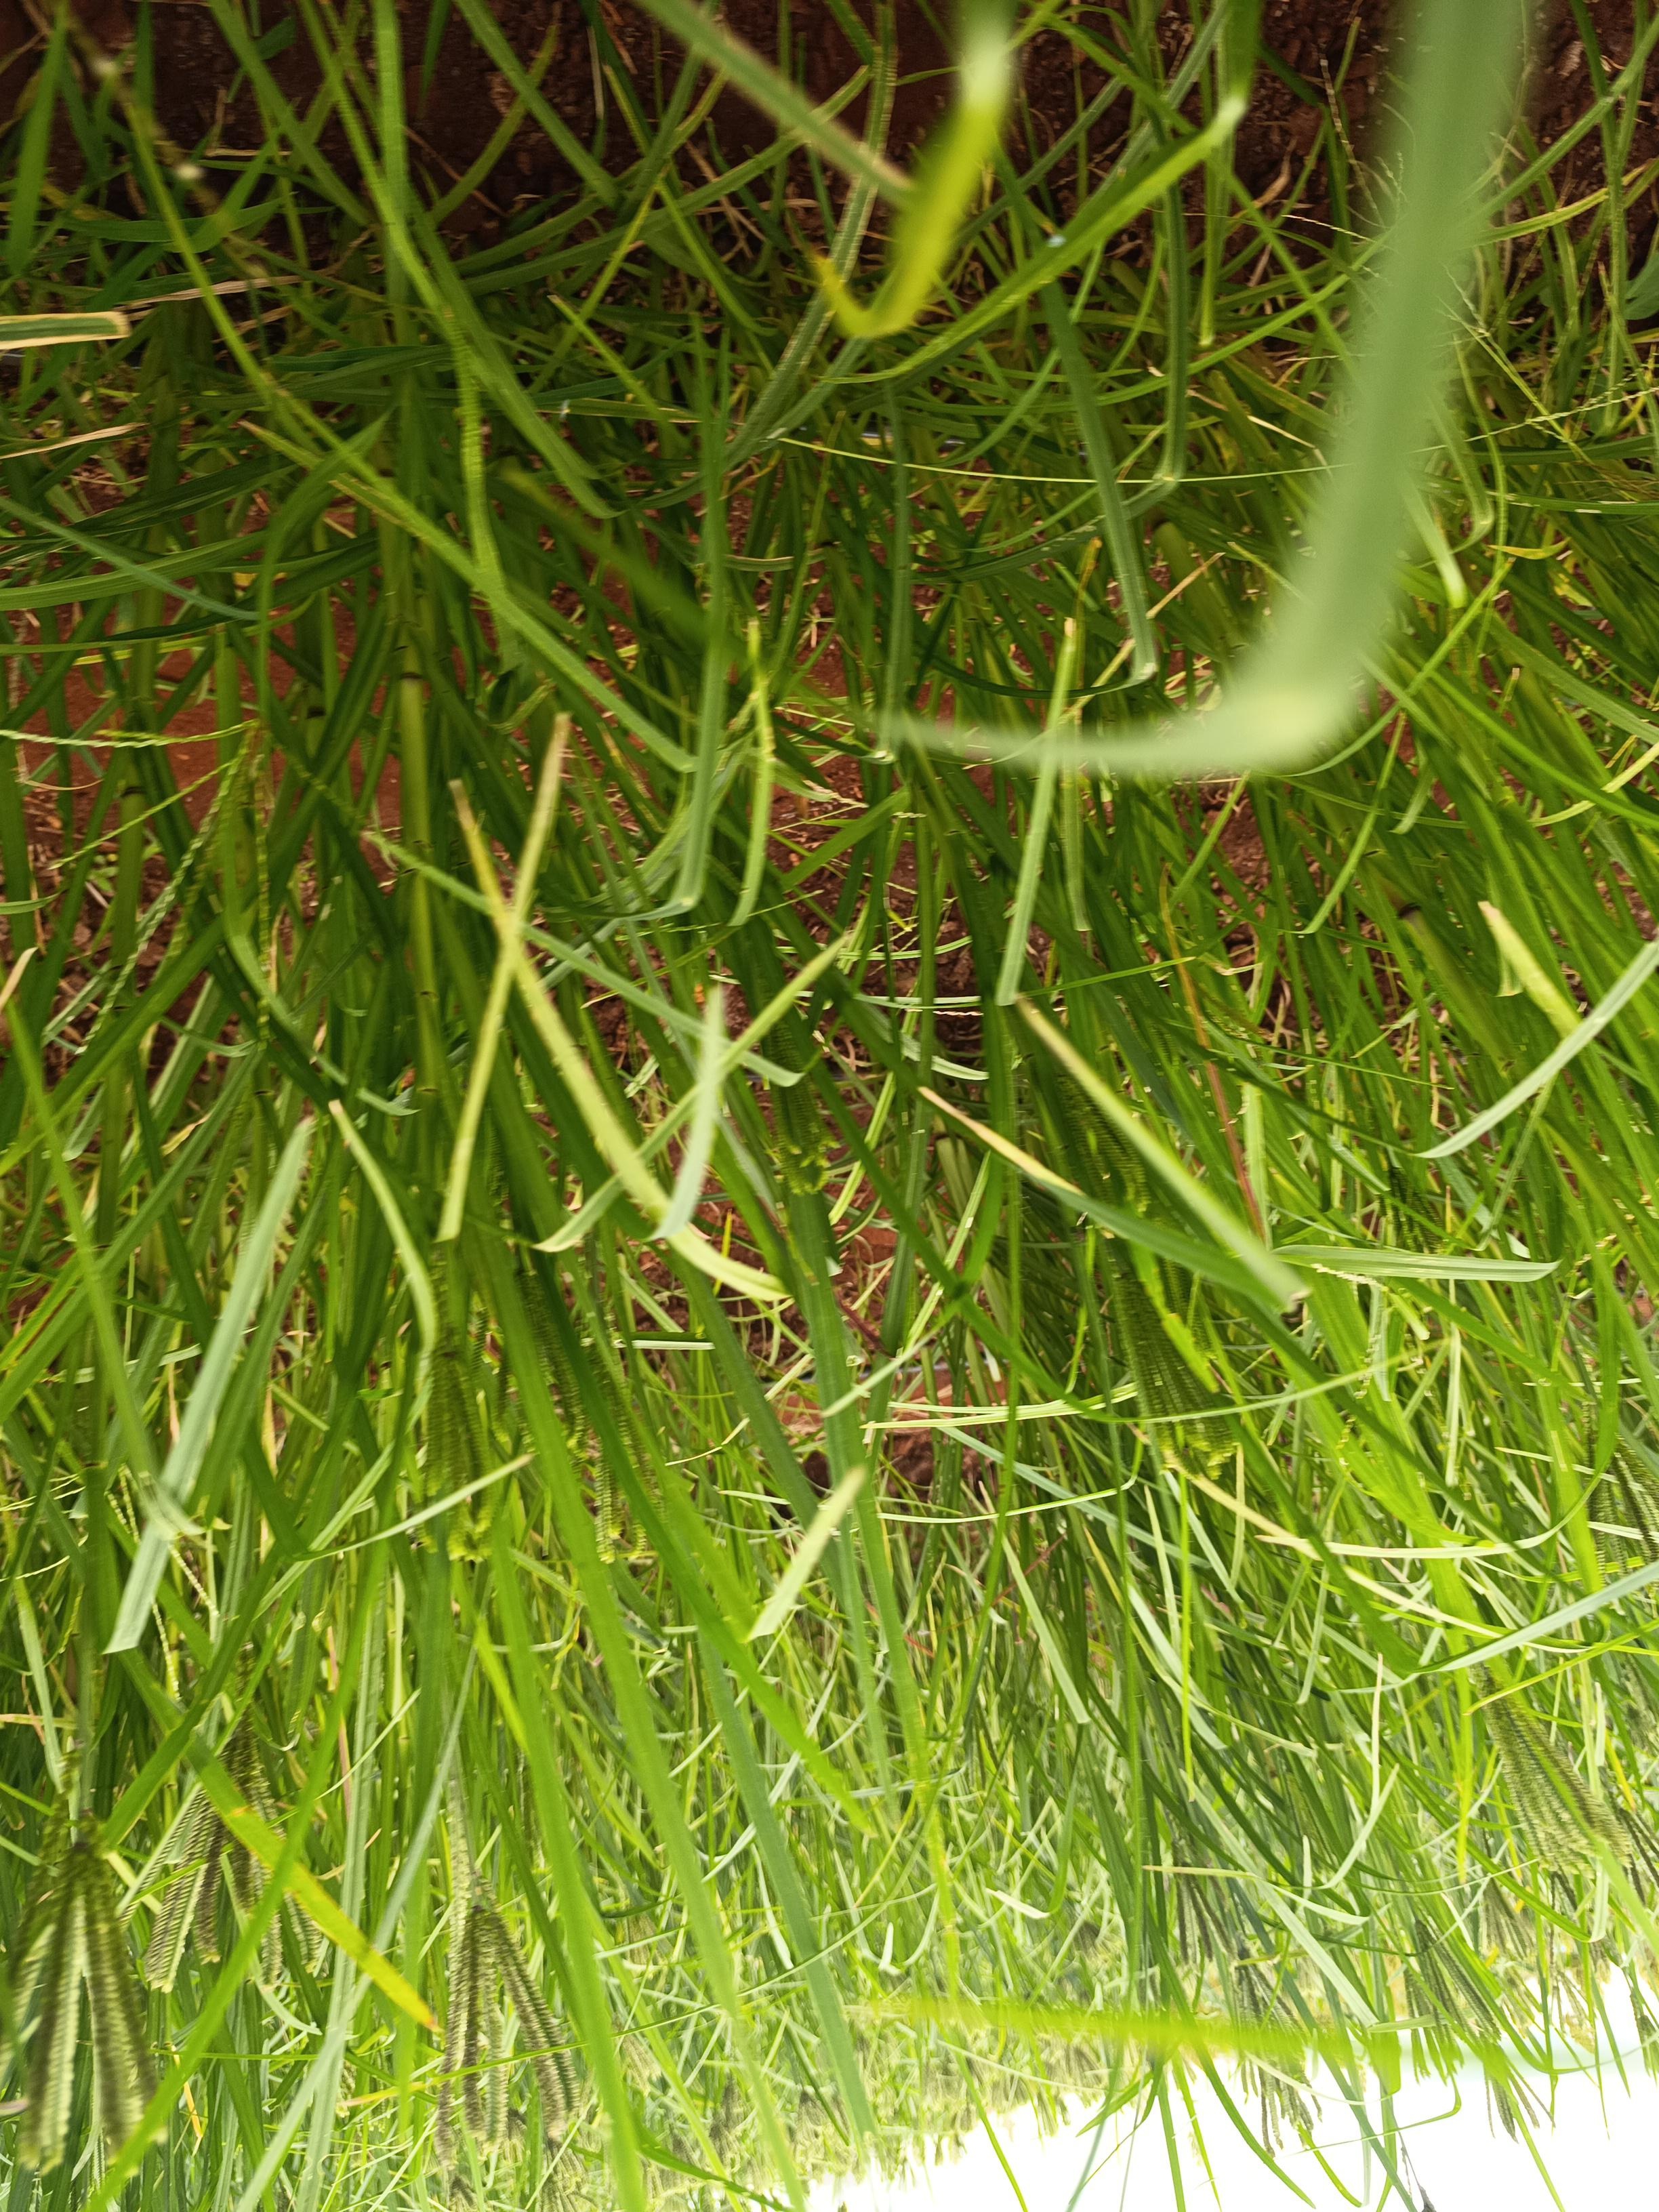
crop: finger millet
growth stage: flowering
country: Kenya
